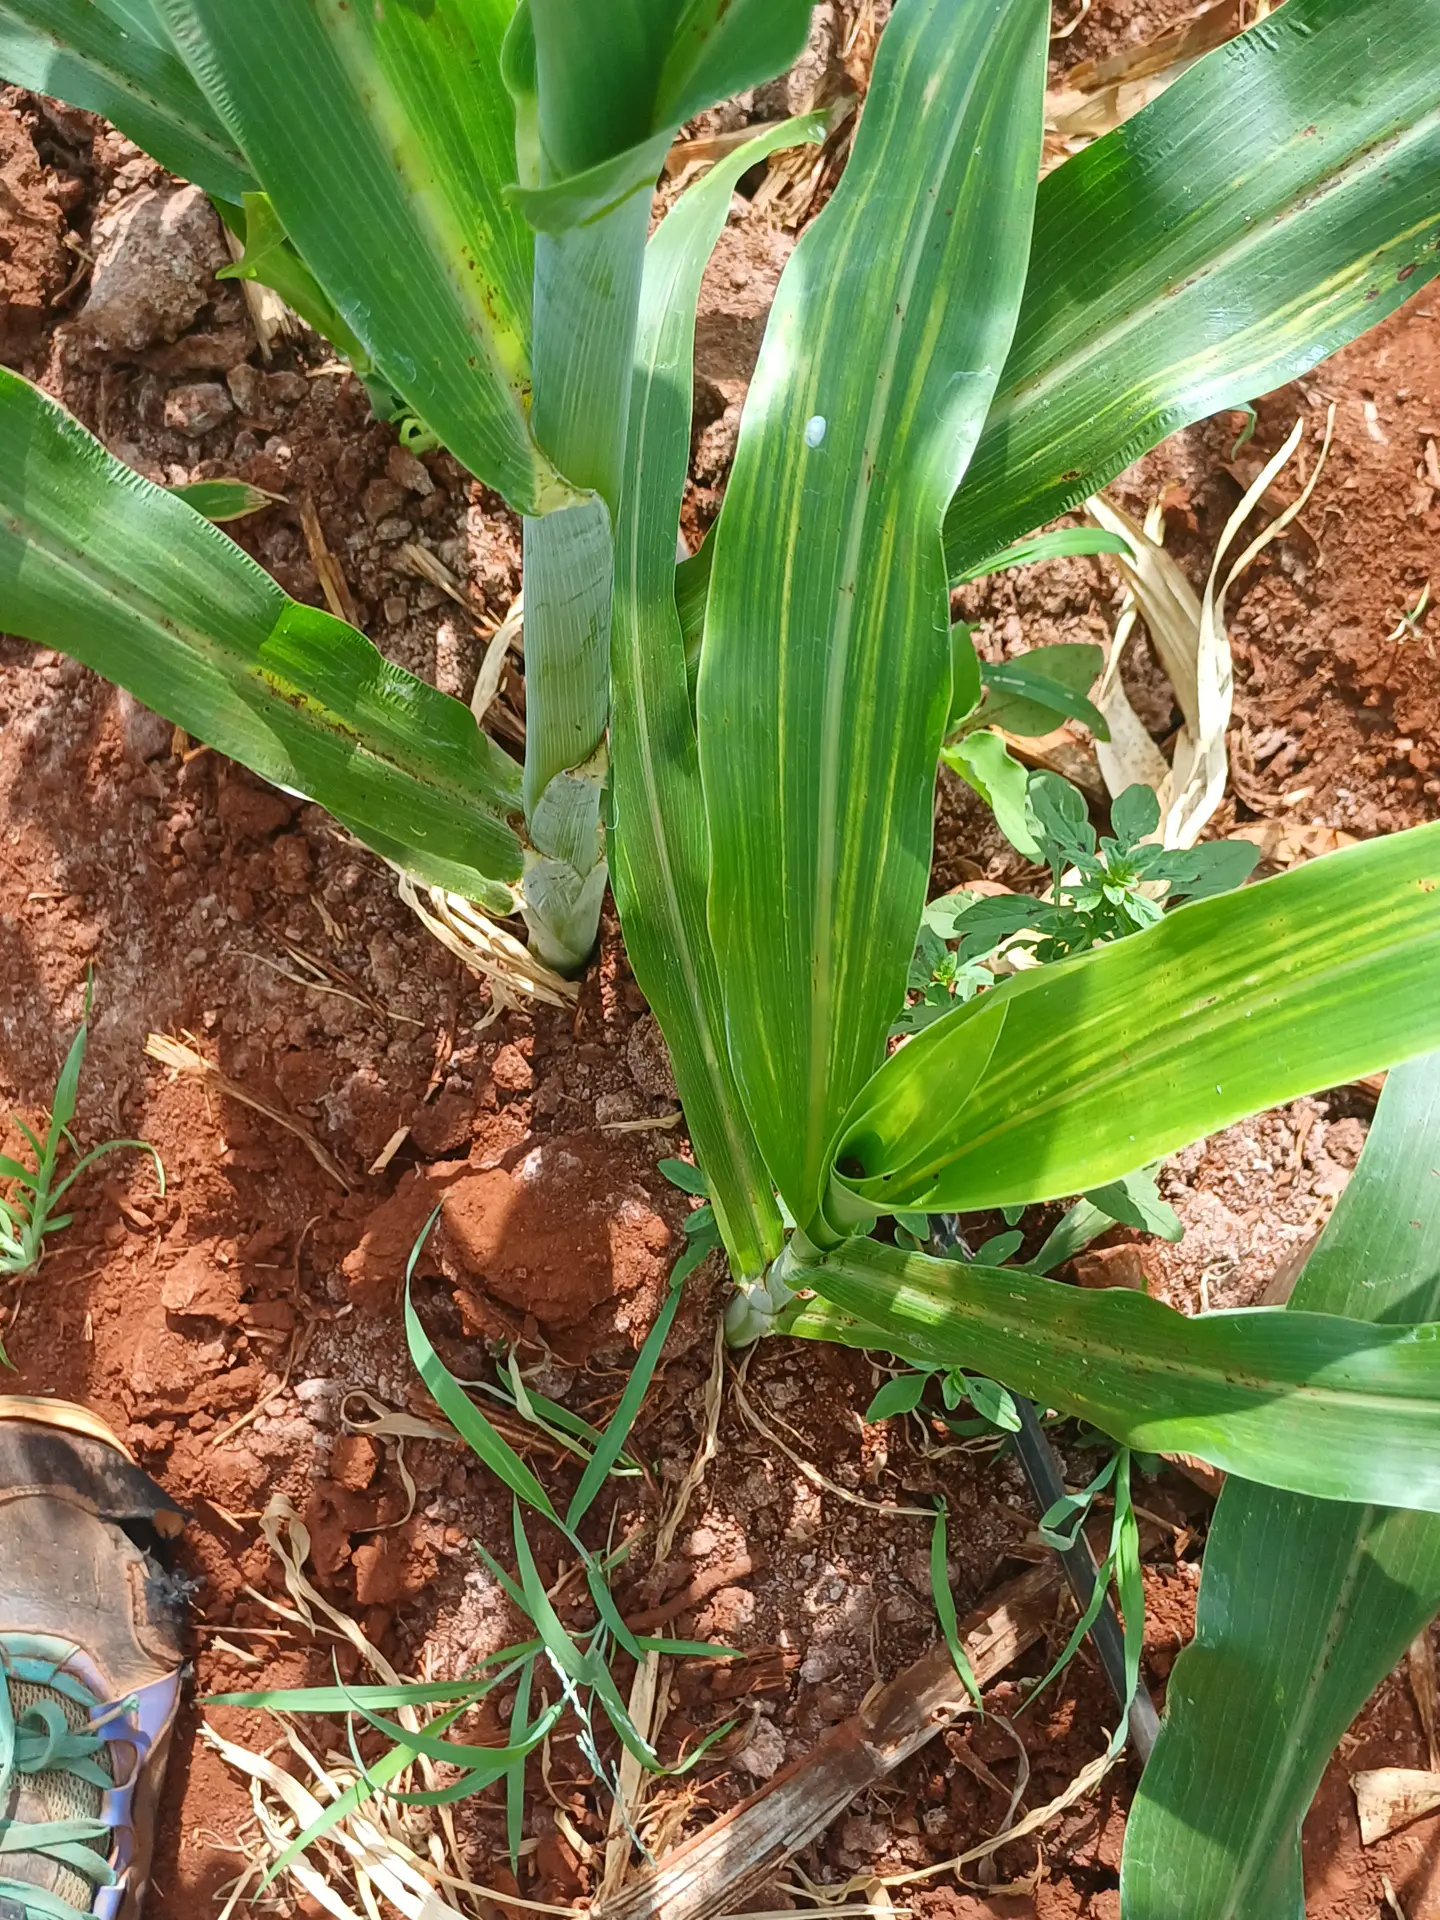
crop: sorghum
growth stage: vegetative
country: Kenya
